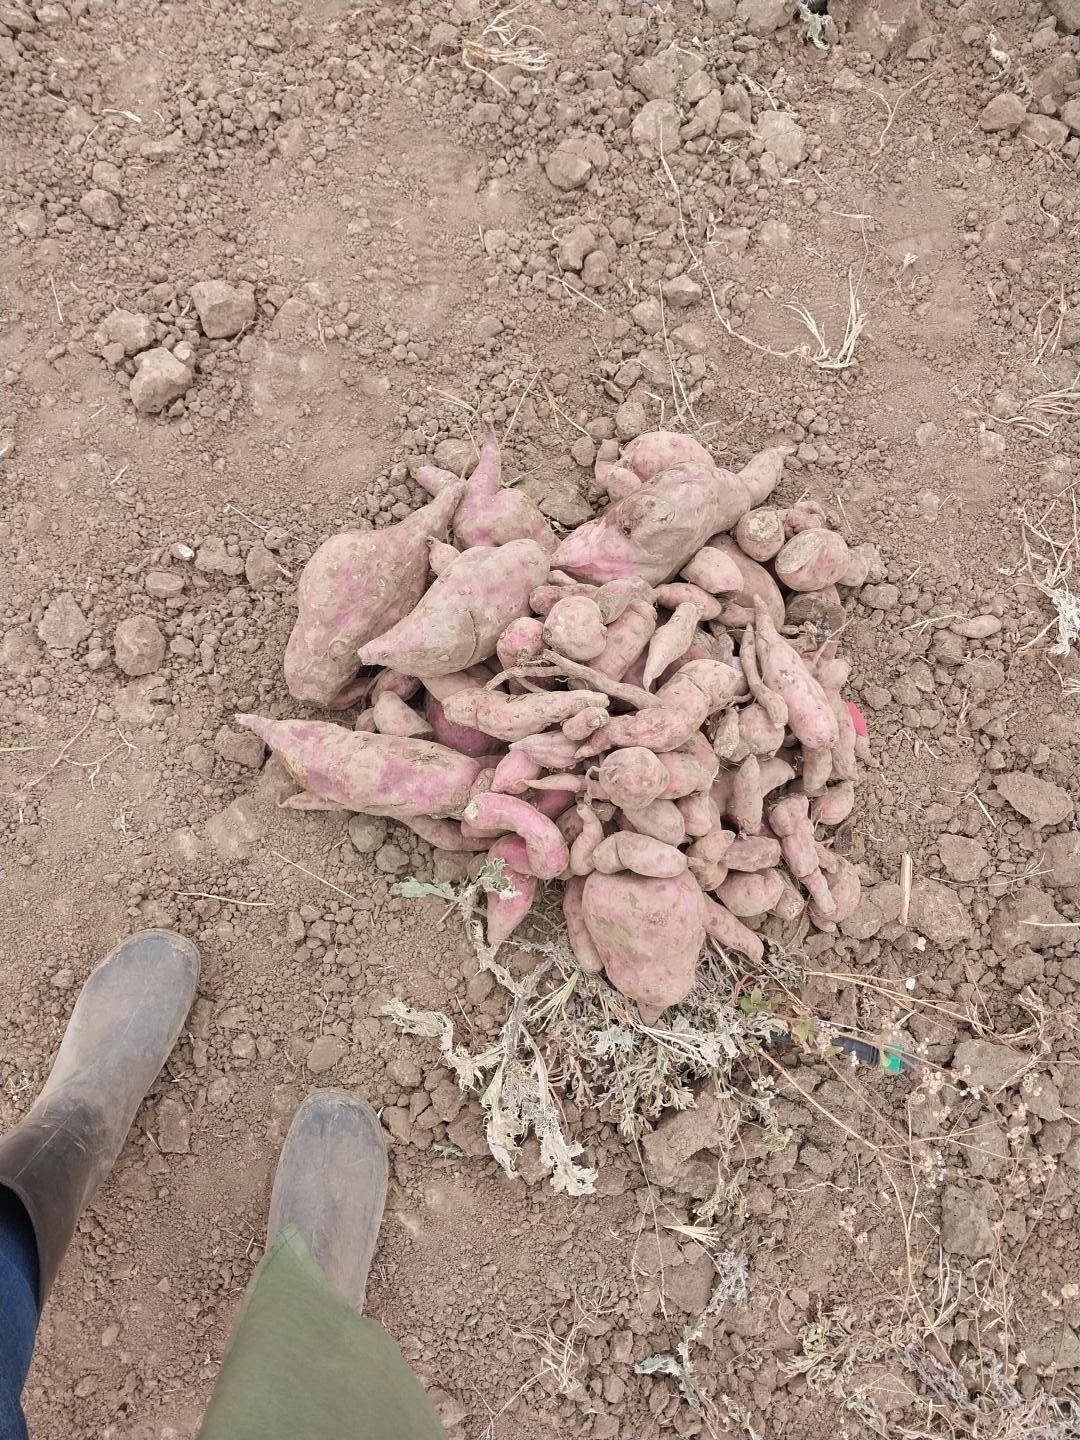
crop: sweet potato
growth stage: harvest maturity
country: Tanzania
